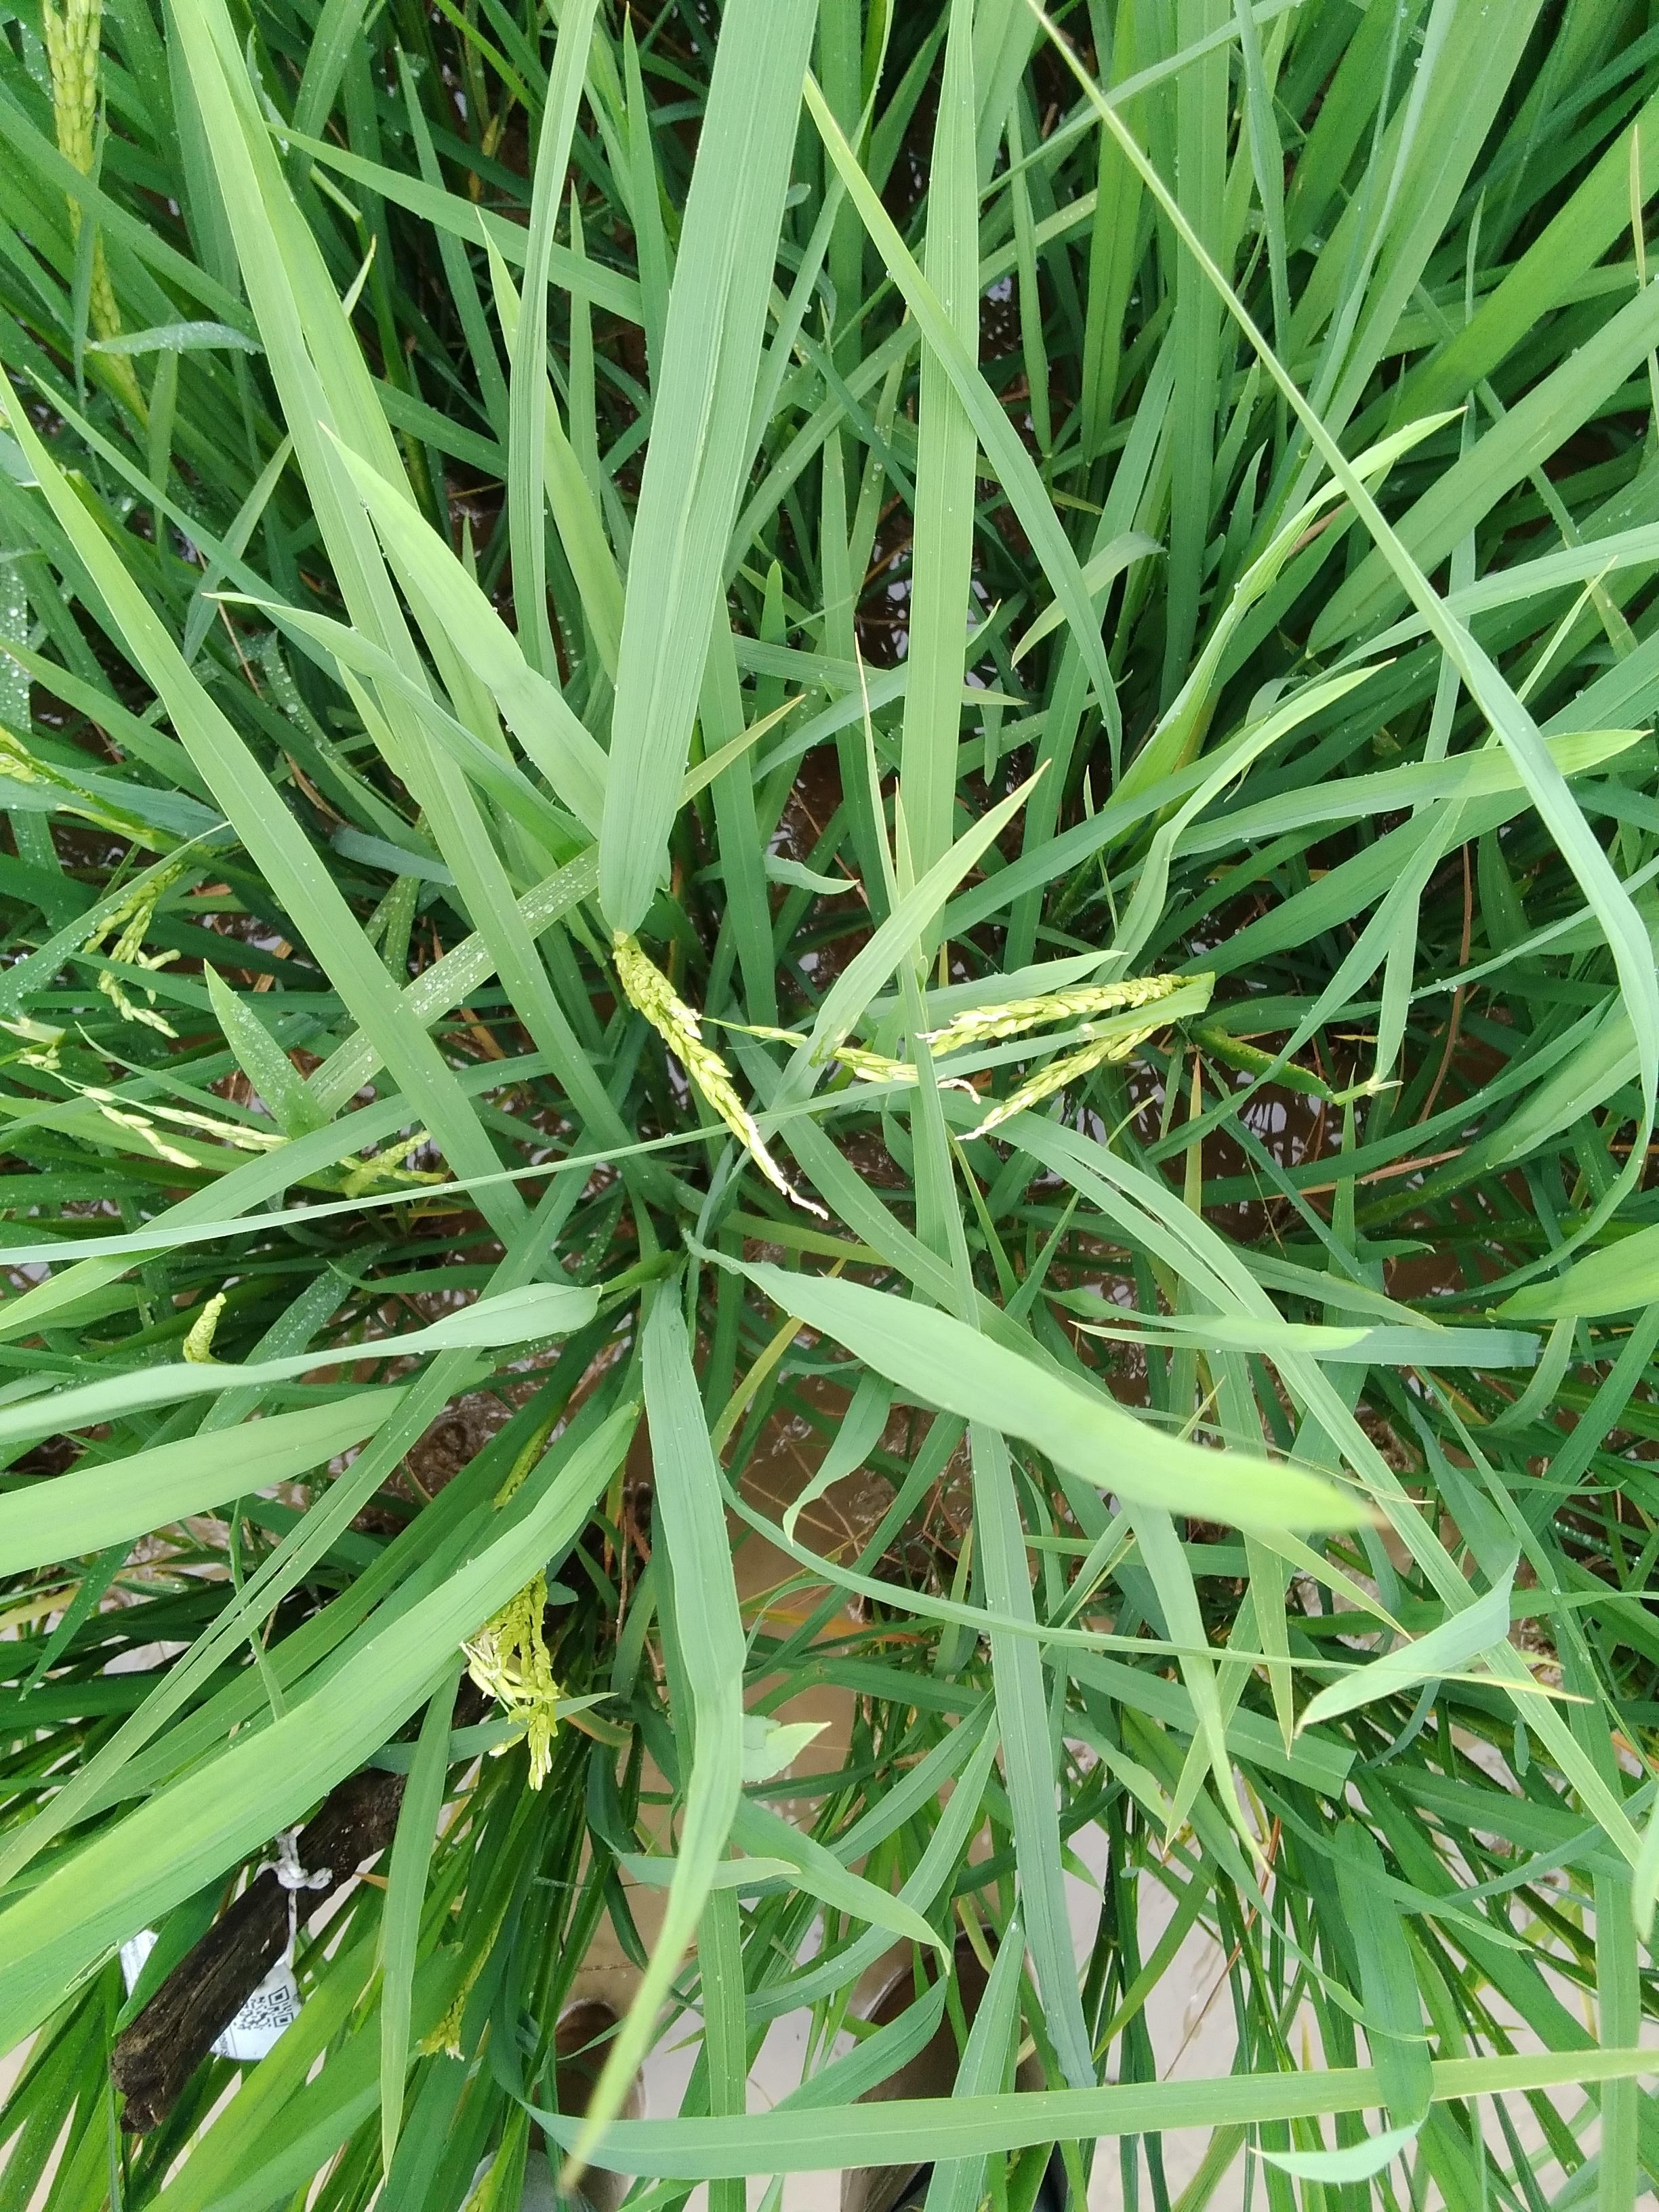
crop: rice
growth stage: heading
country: Nigeria
